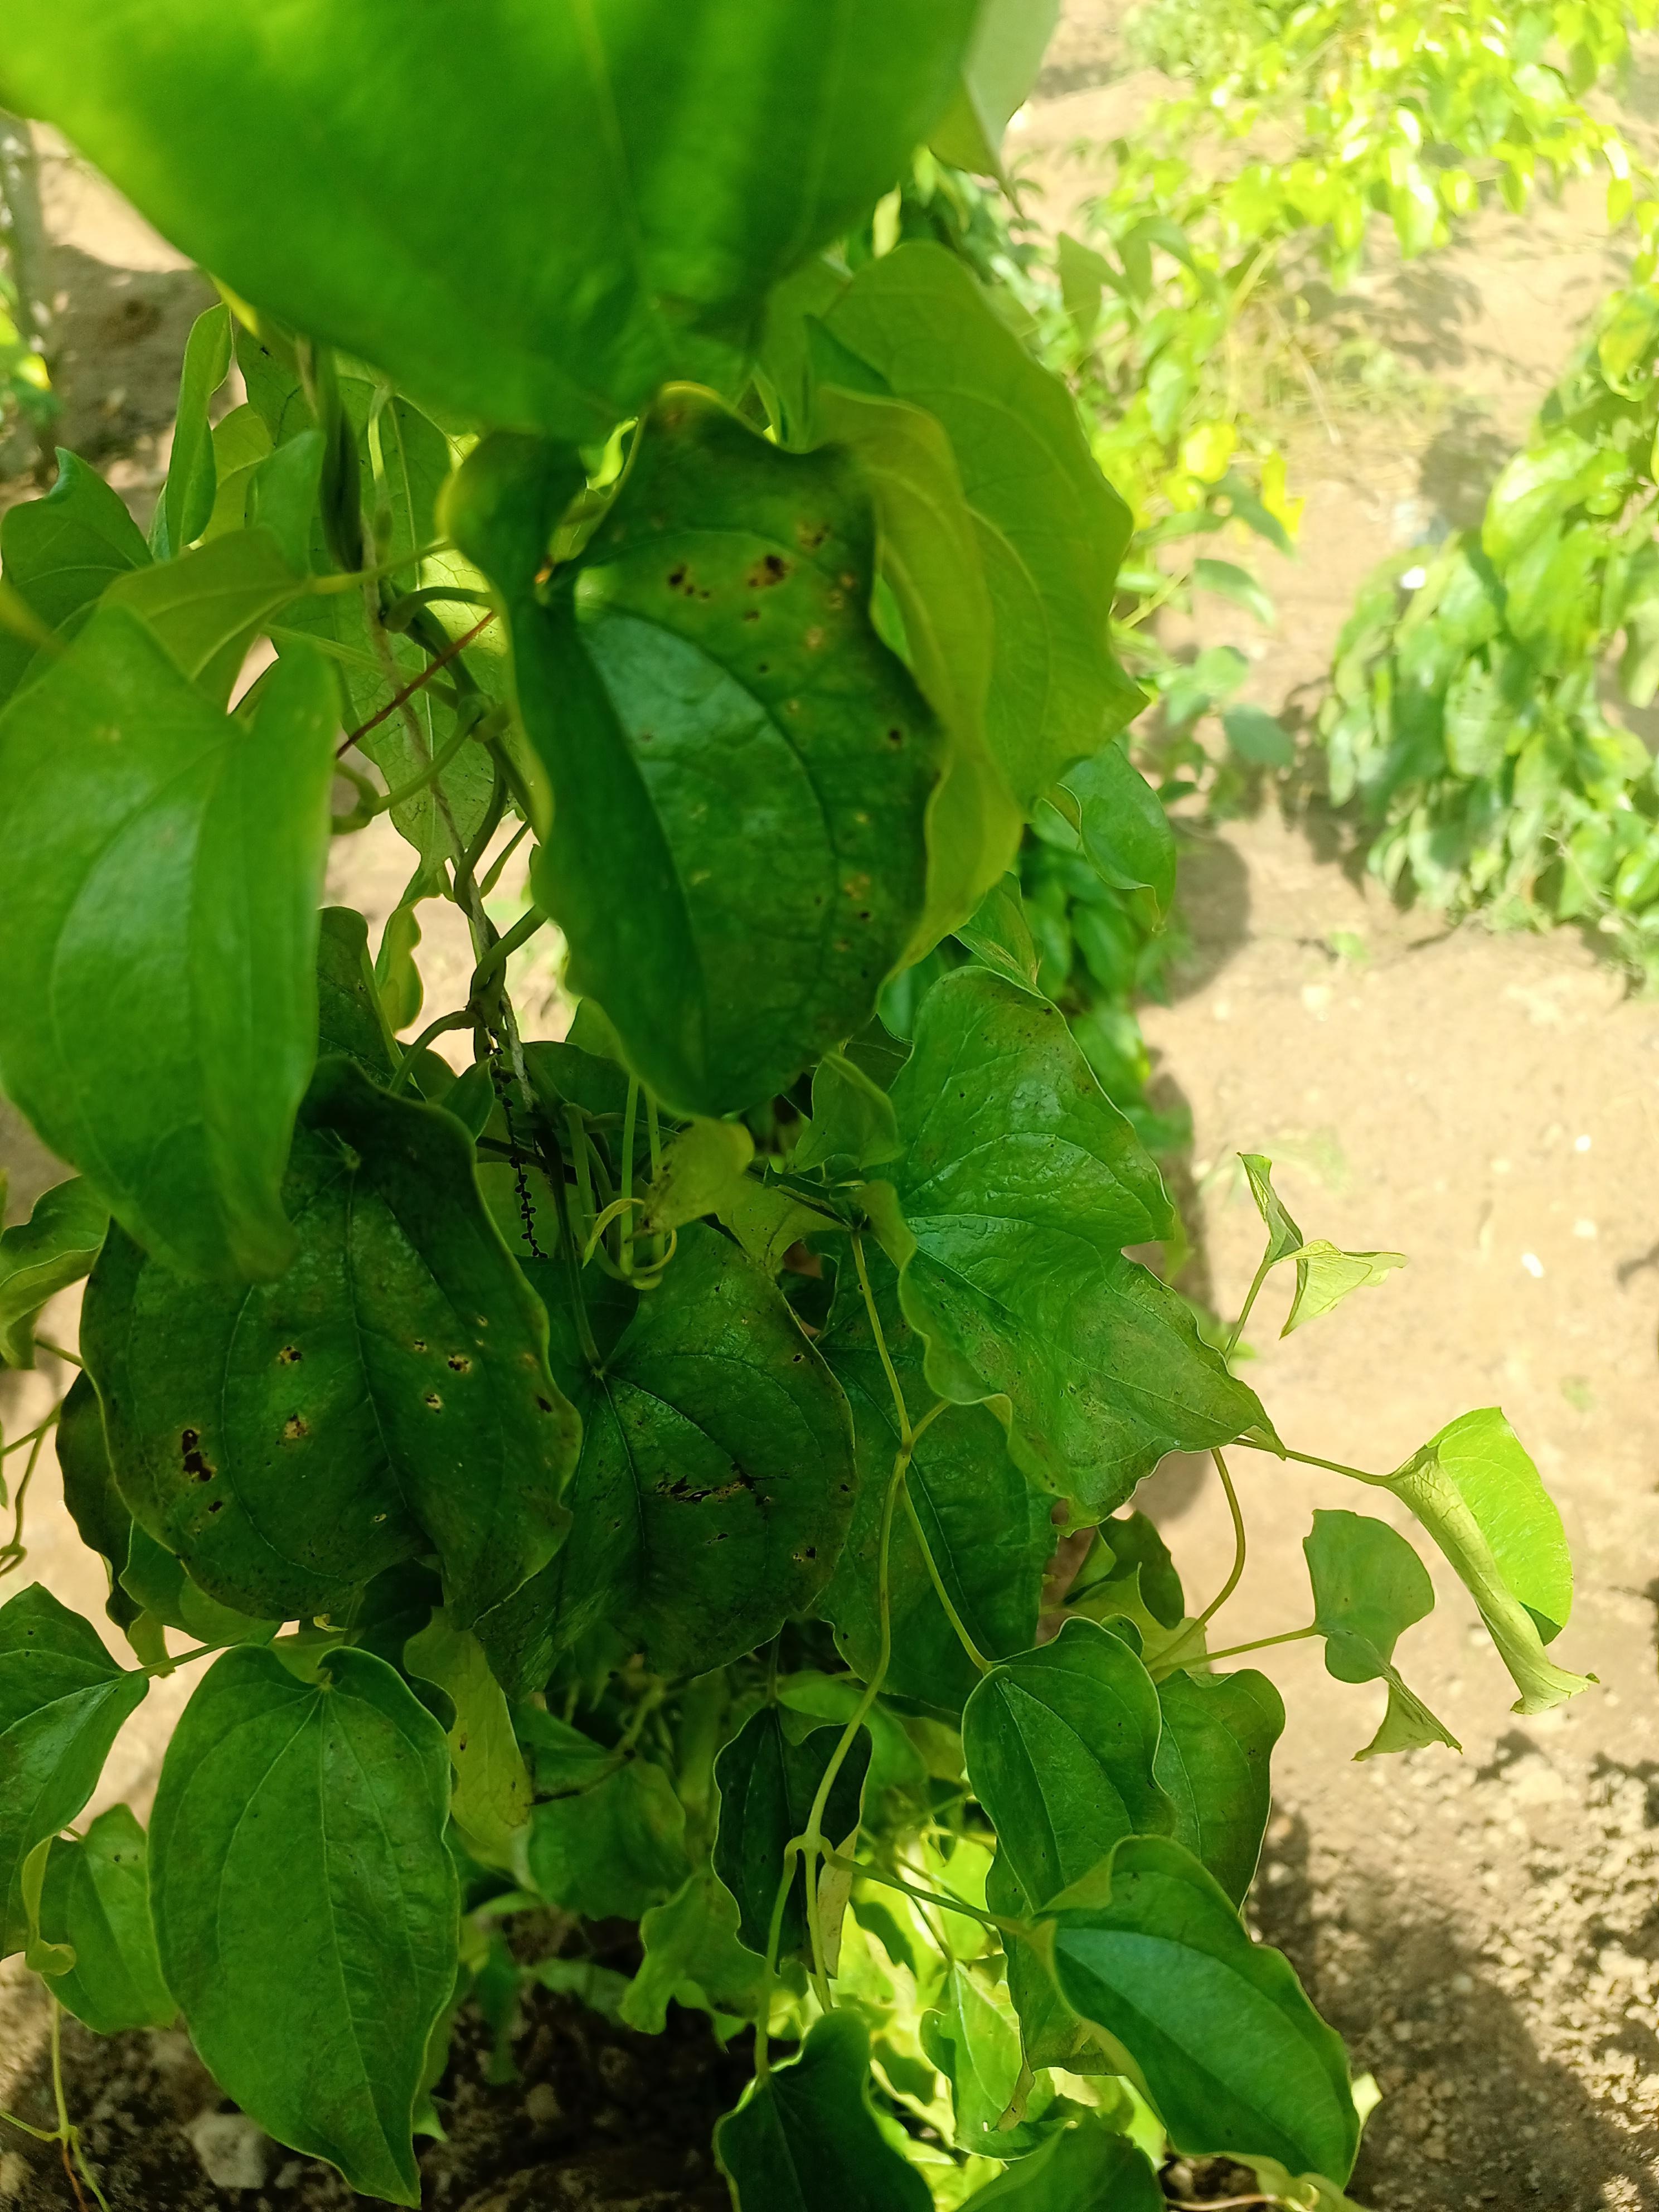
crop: yam
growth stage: vegetative
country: Nigeria
